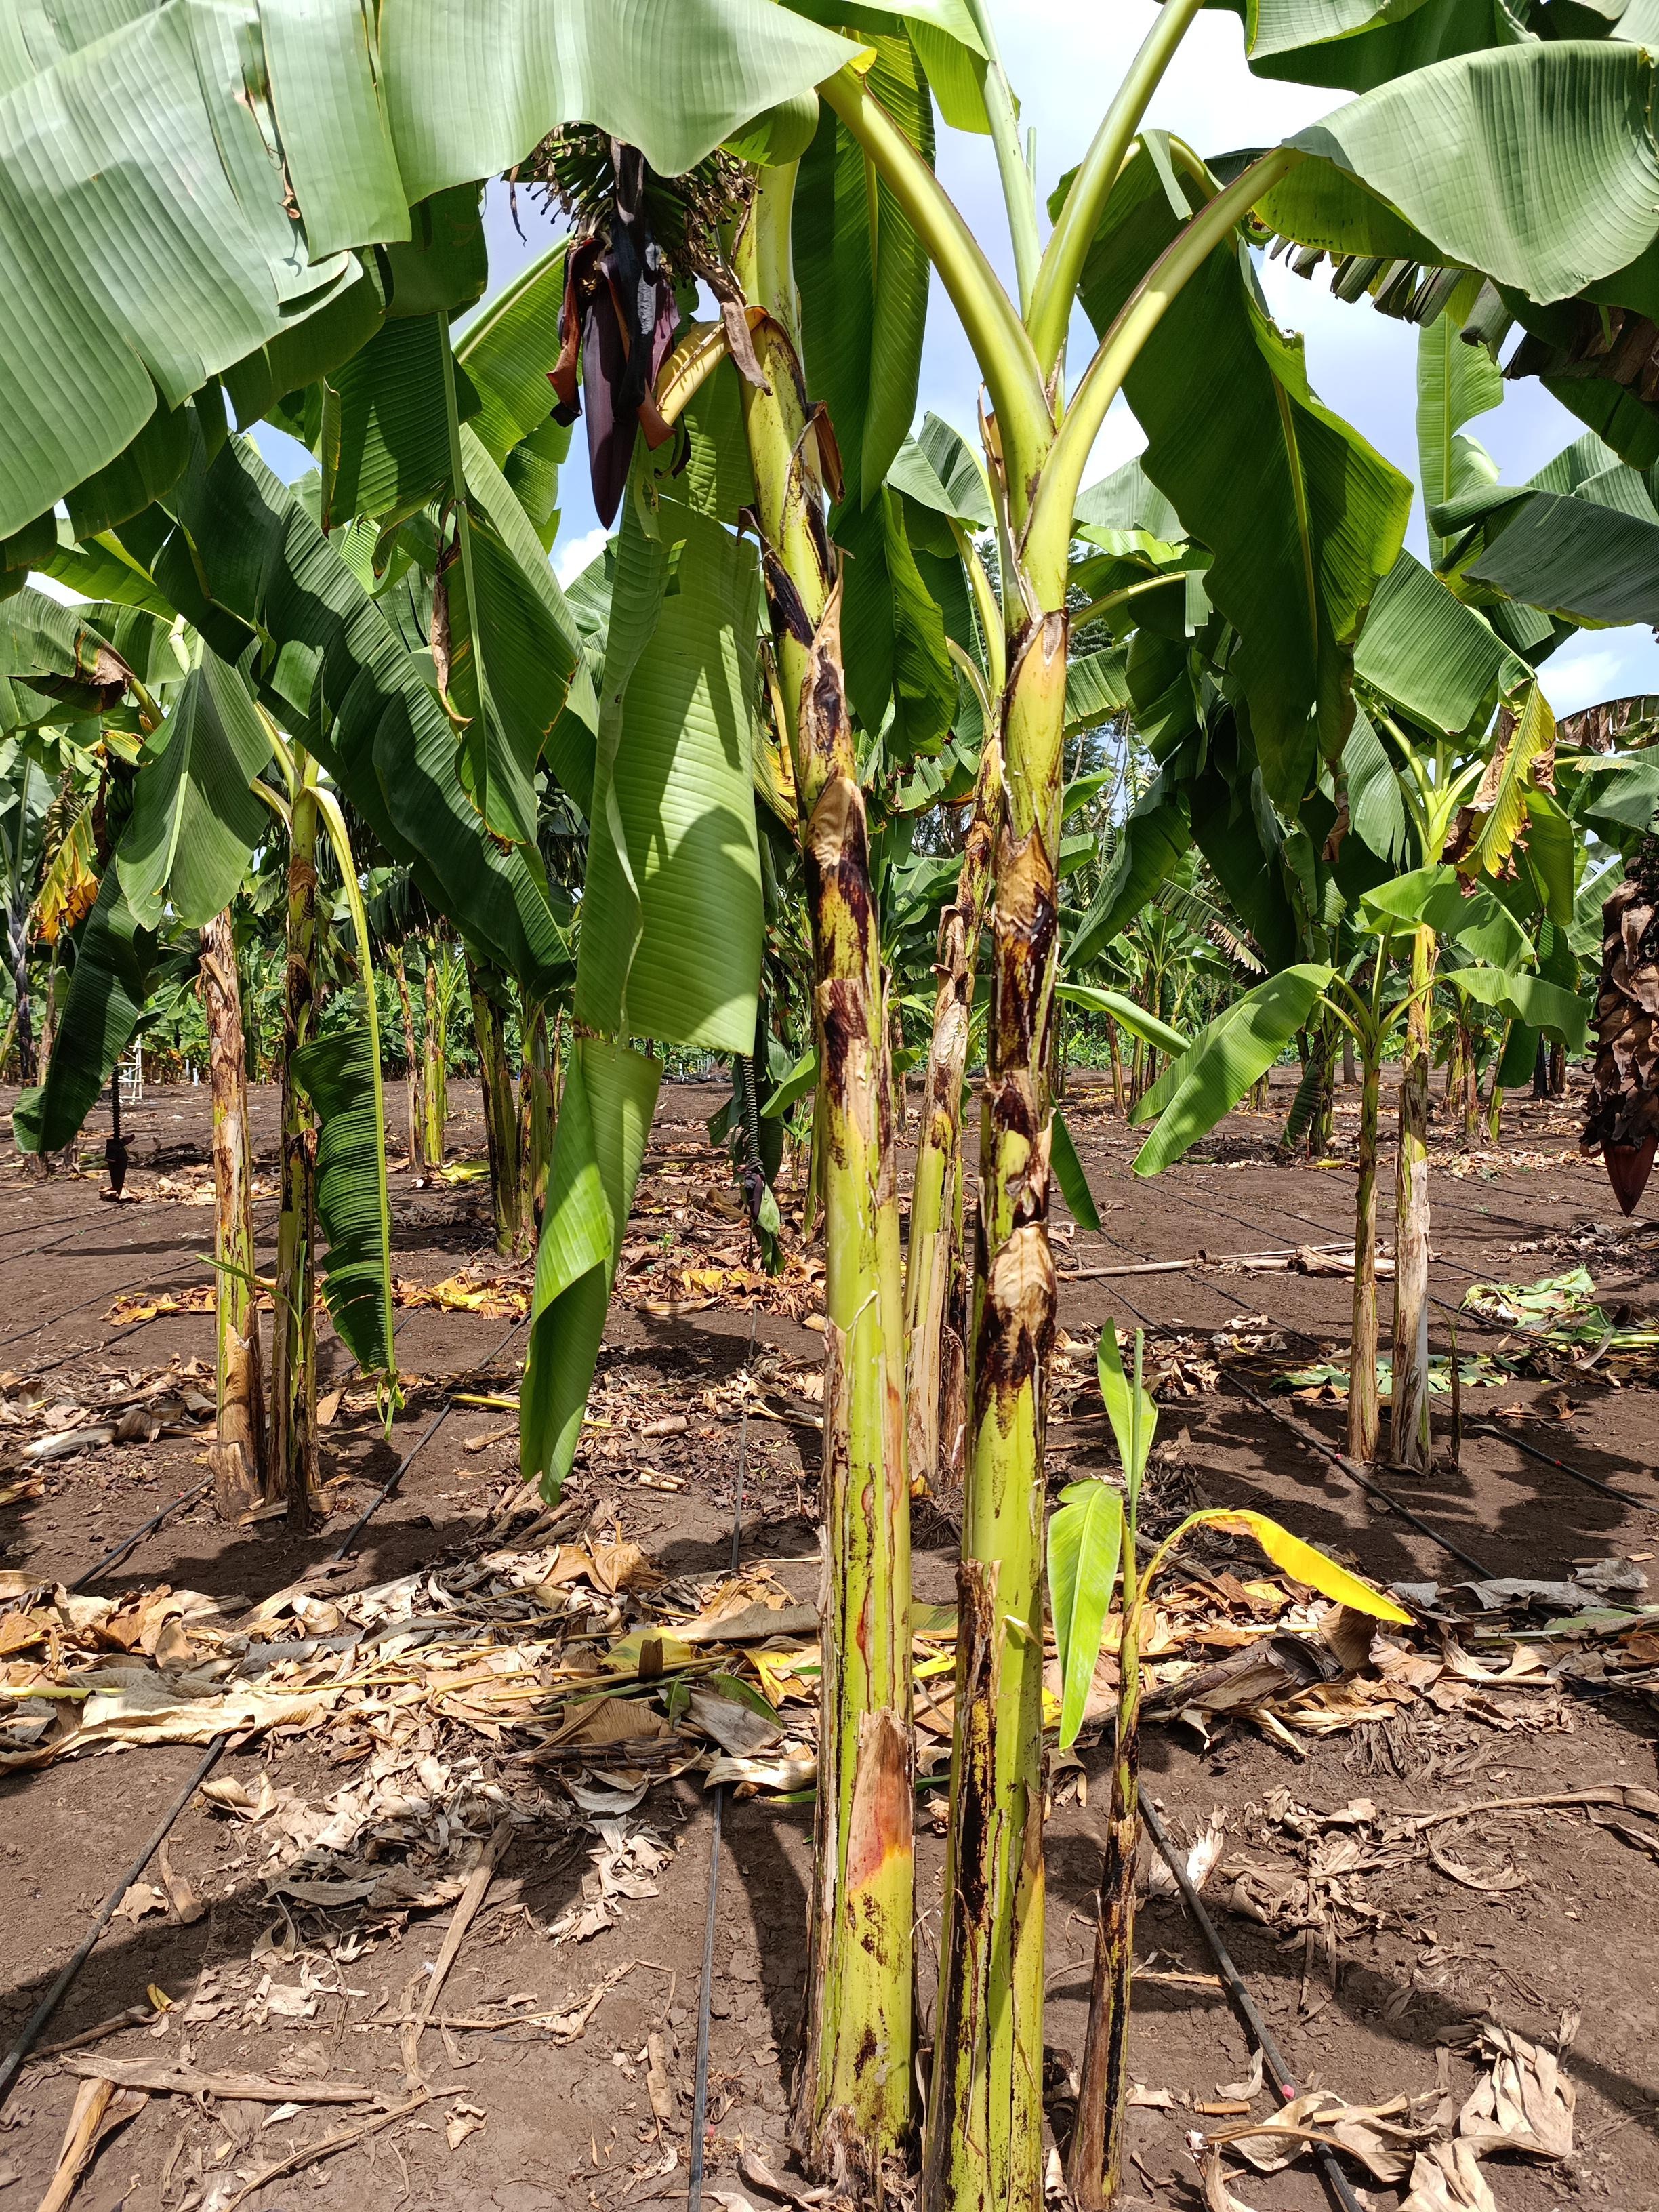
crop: banana
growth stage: development fruit
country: Tanzania
